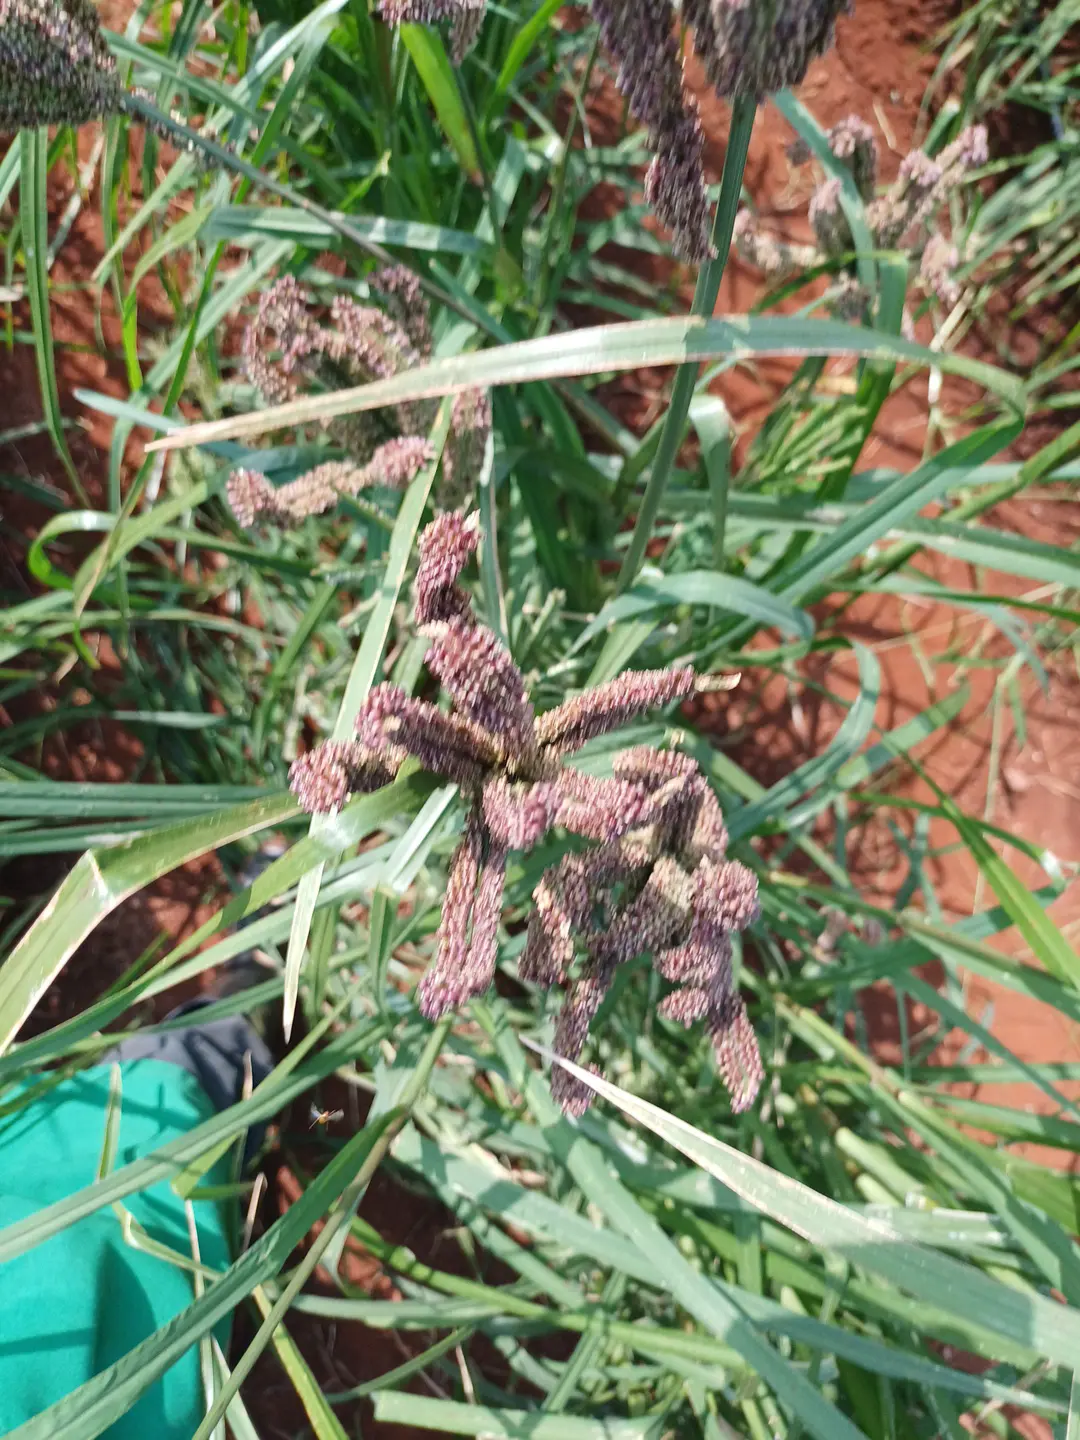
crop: finger millet
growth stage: flowering
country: Kenya
